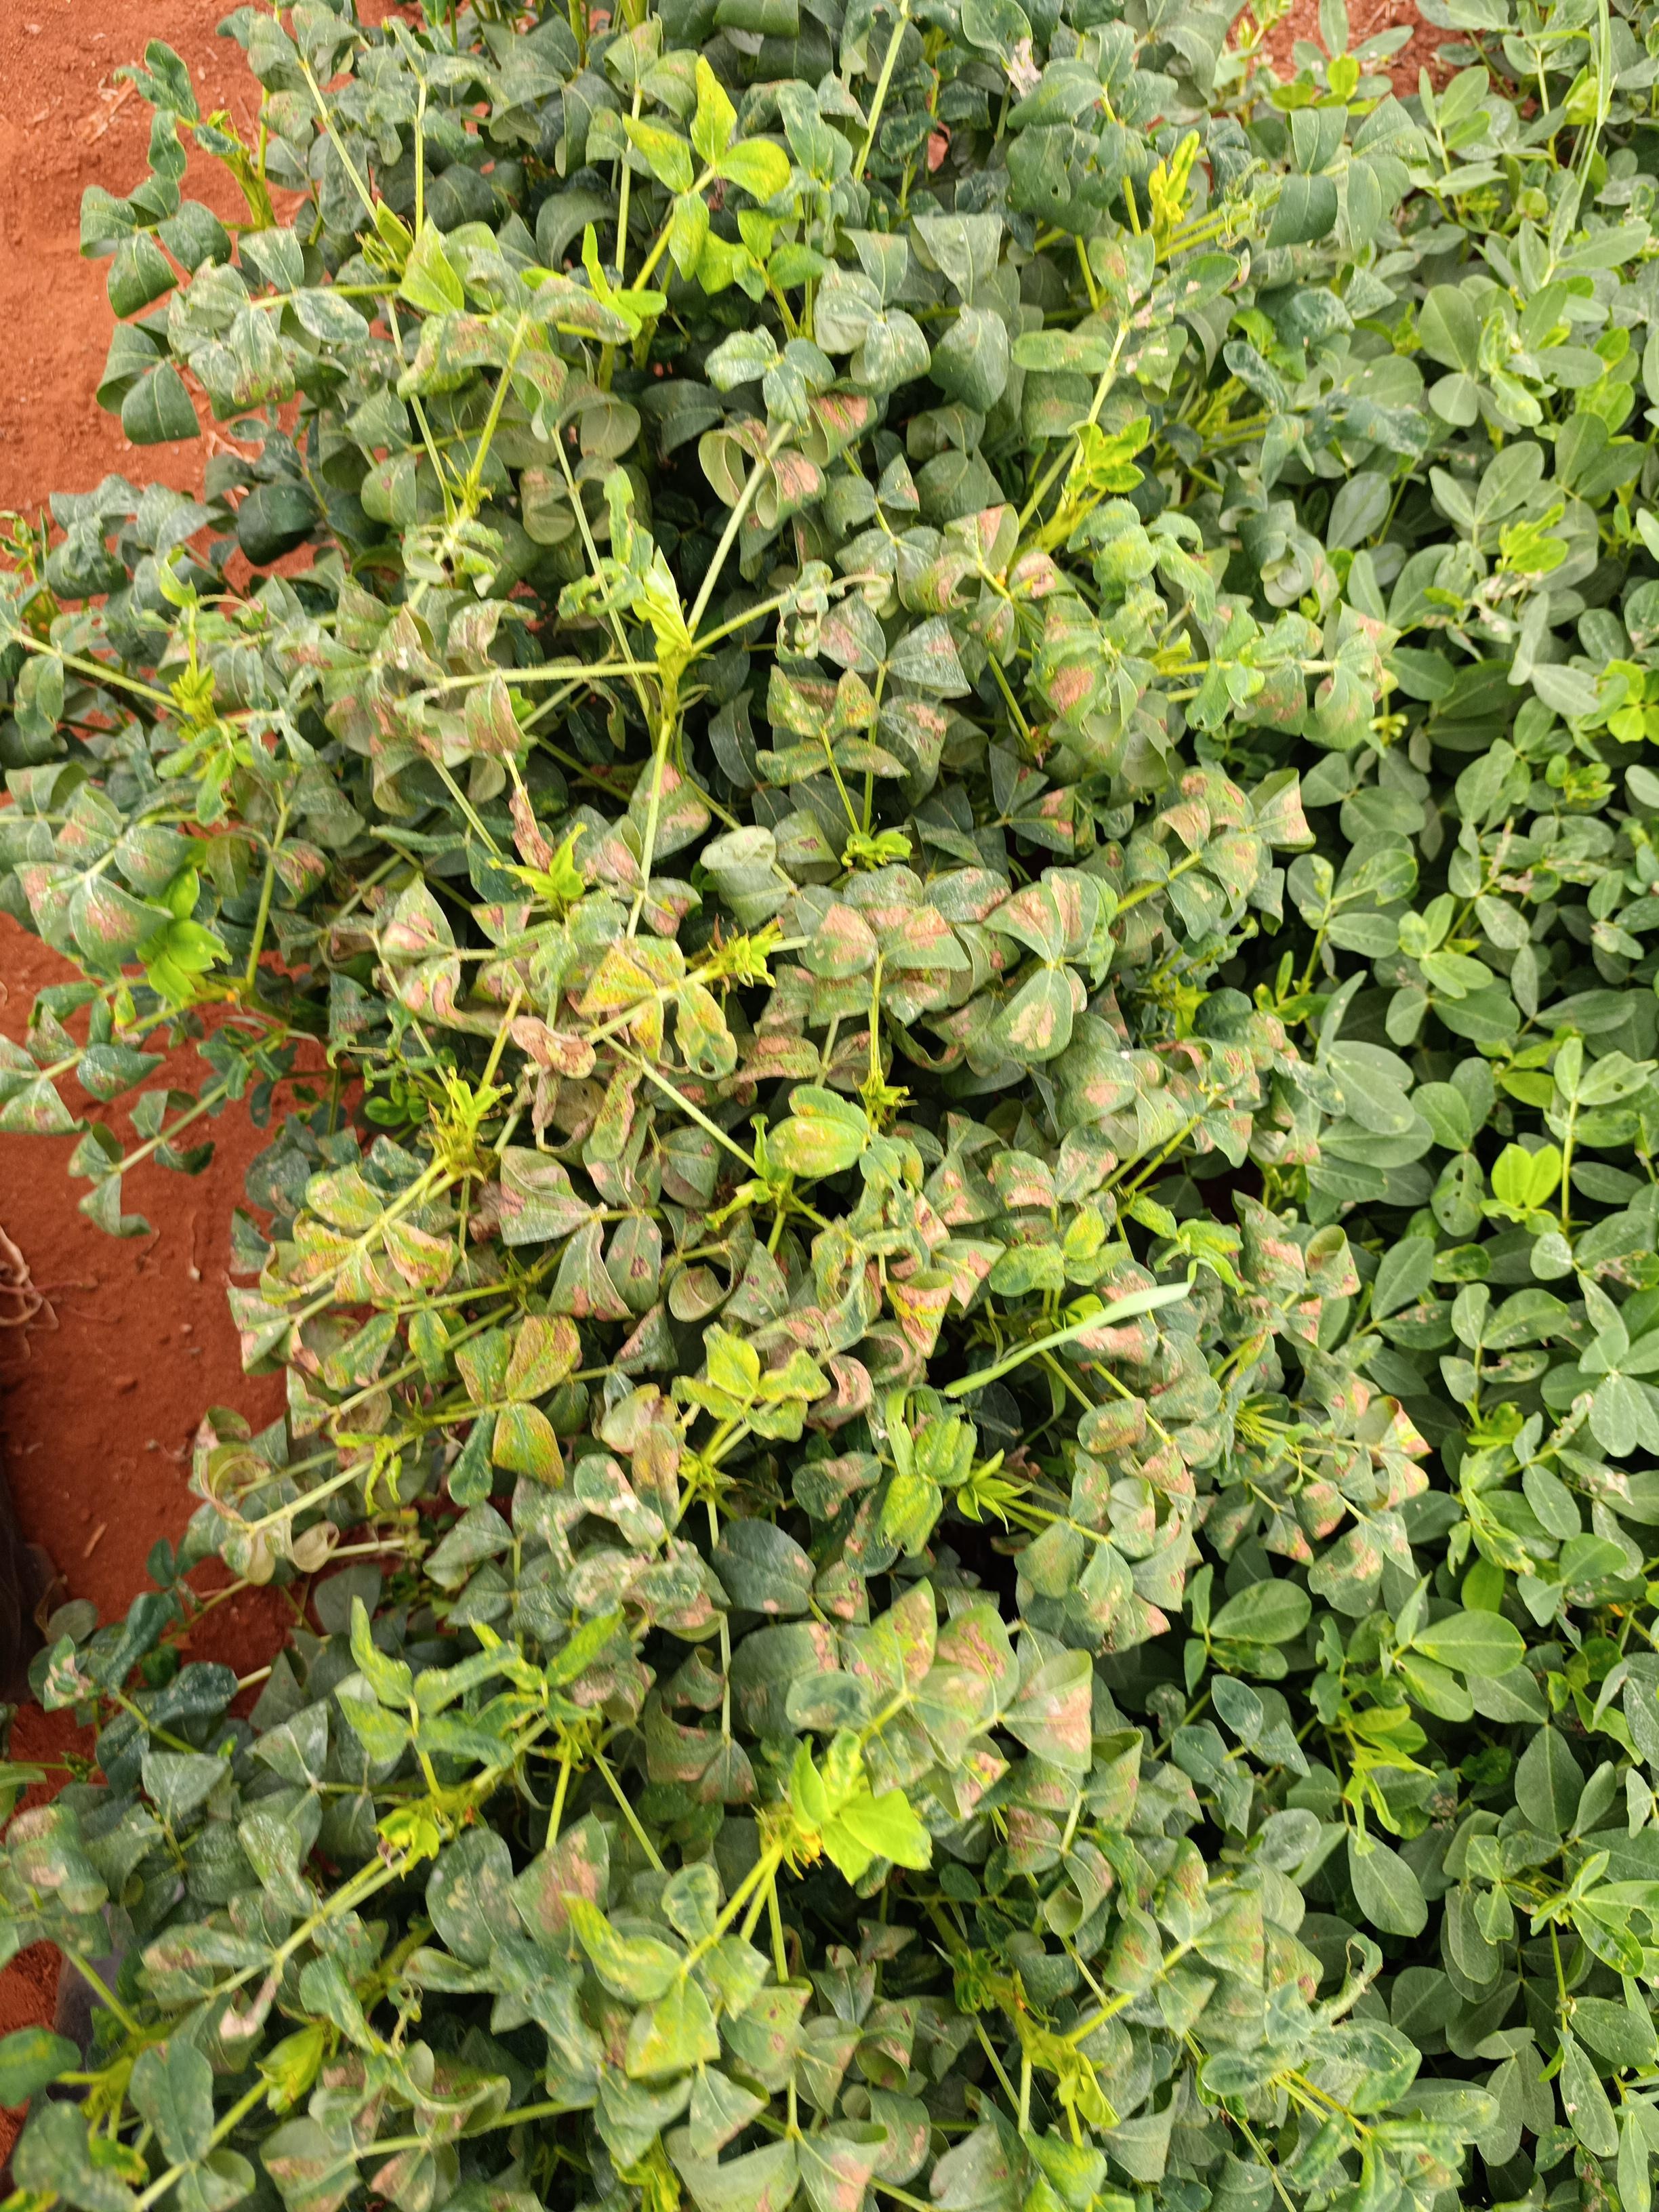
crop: groundnut
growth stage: pegging
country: Kenya
